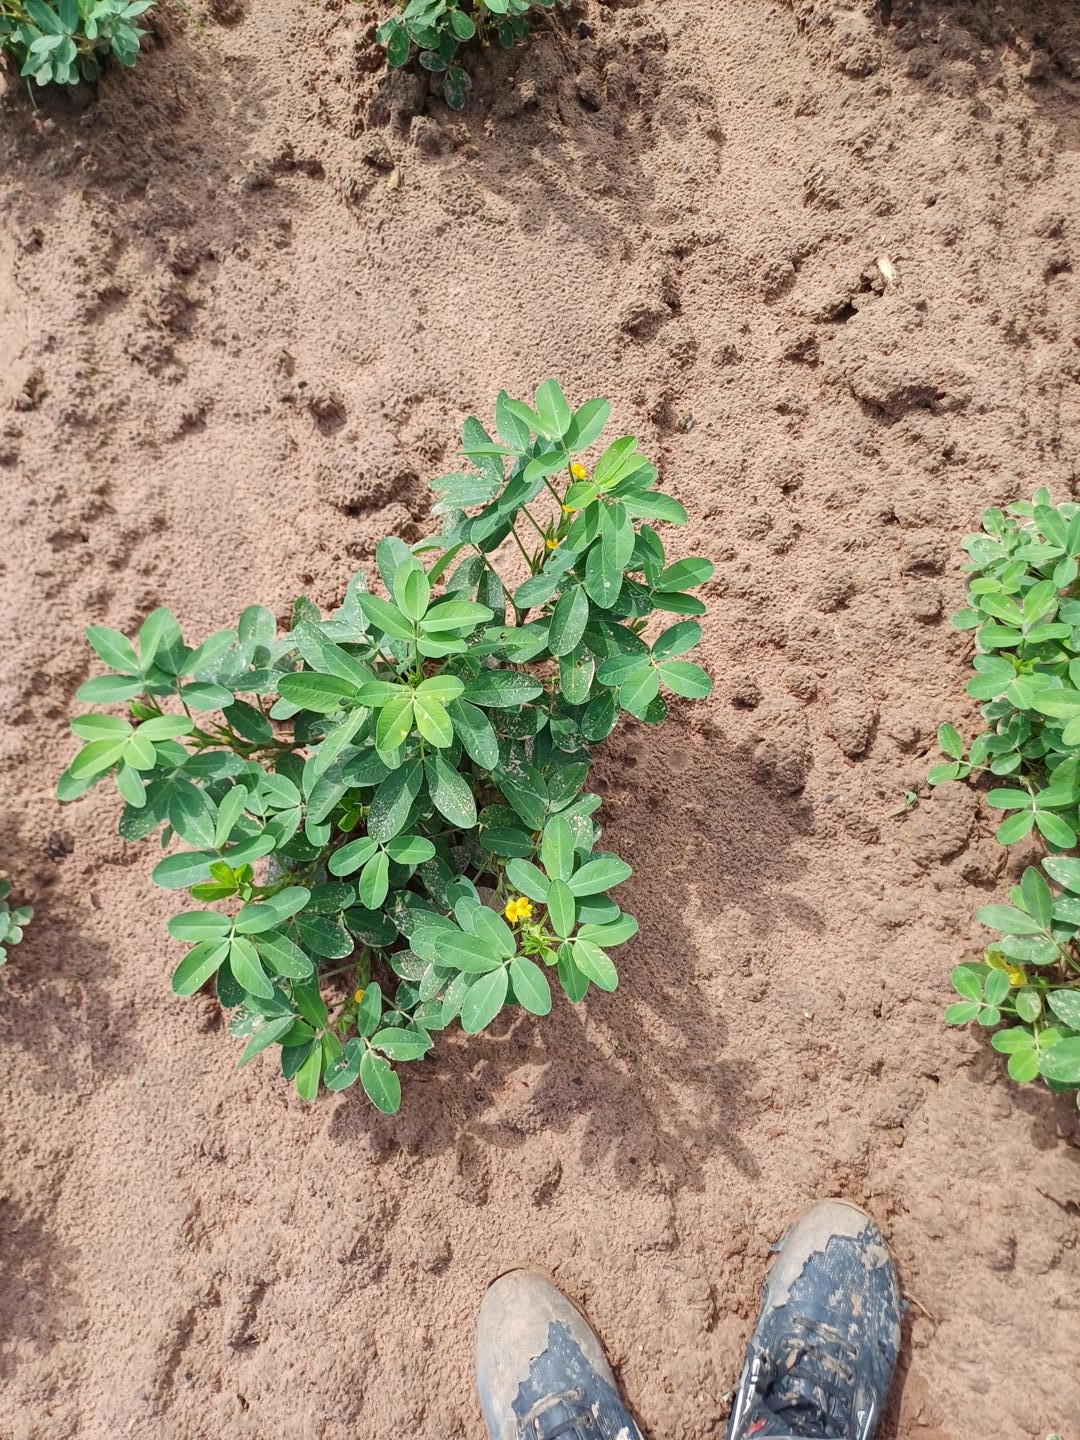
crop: groundnut
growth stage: flowering
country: Senegal
